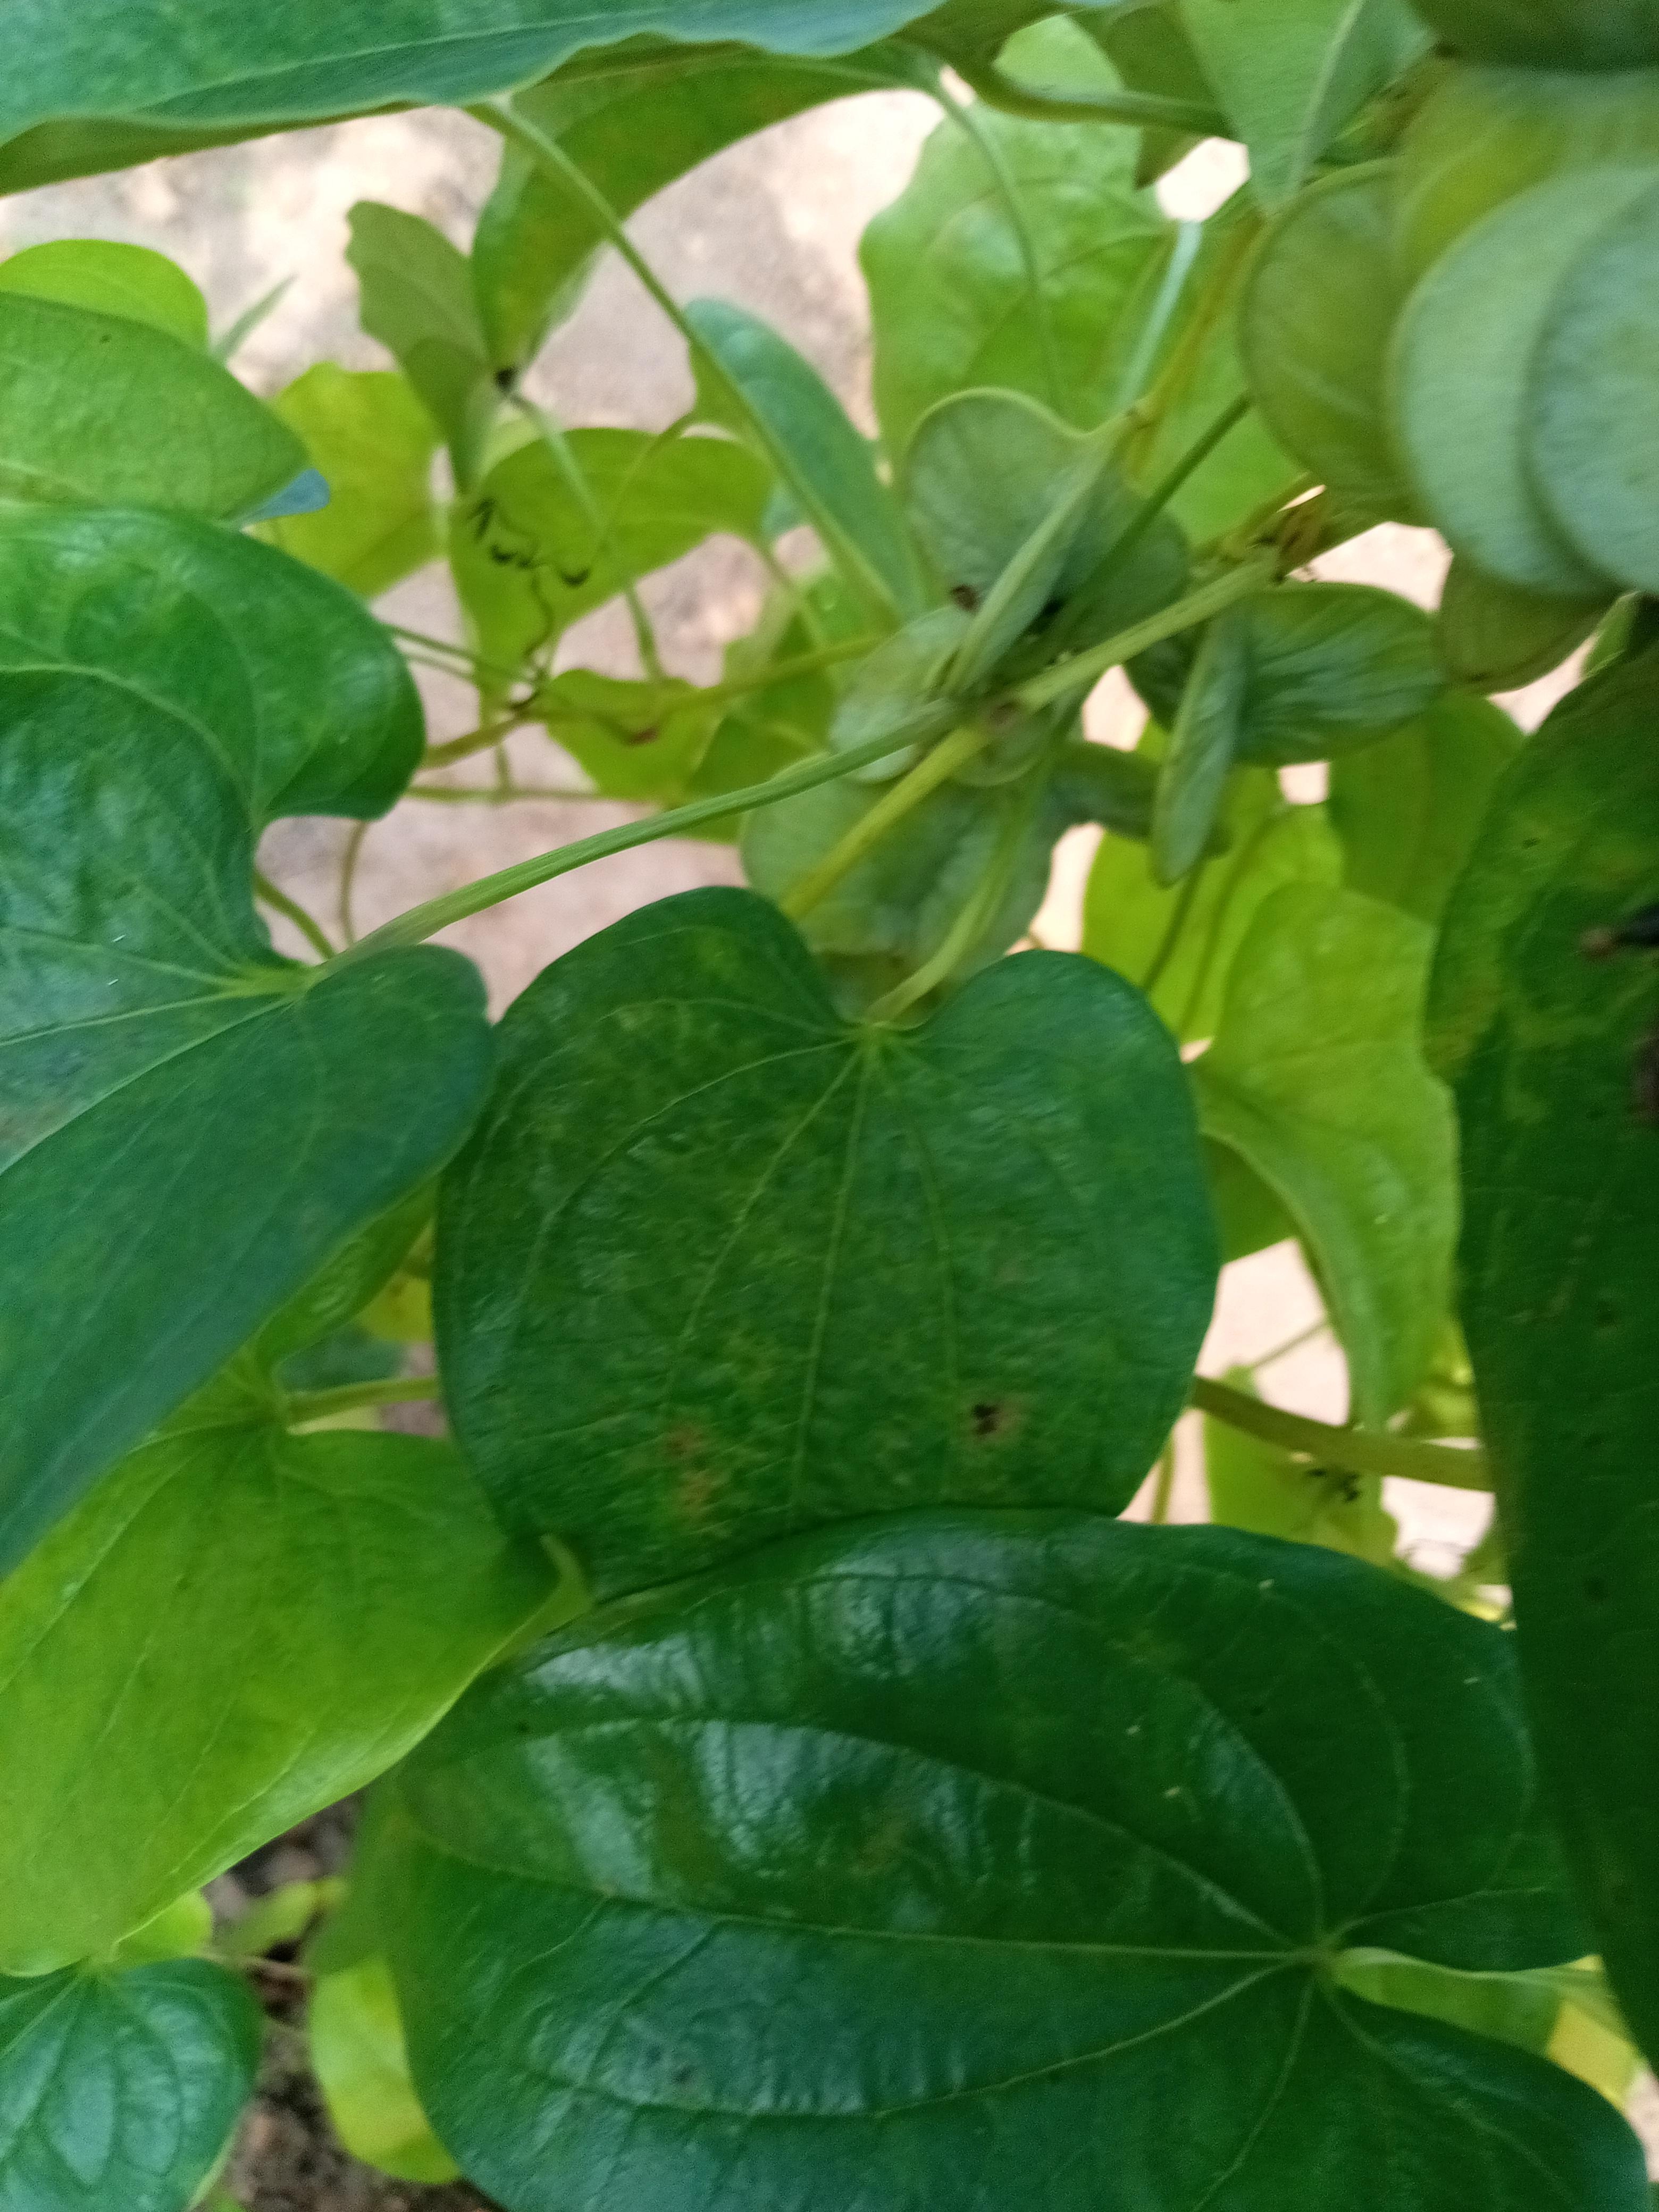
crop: yam
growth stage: maturity
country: Nigeria
